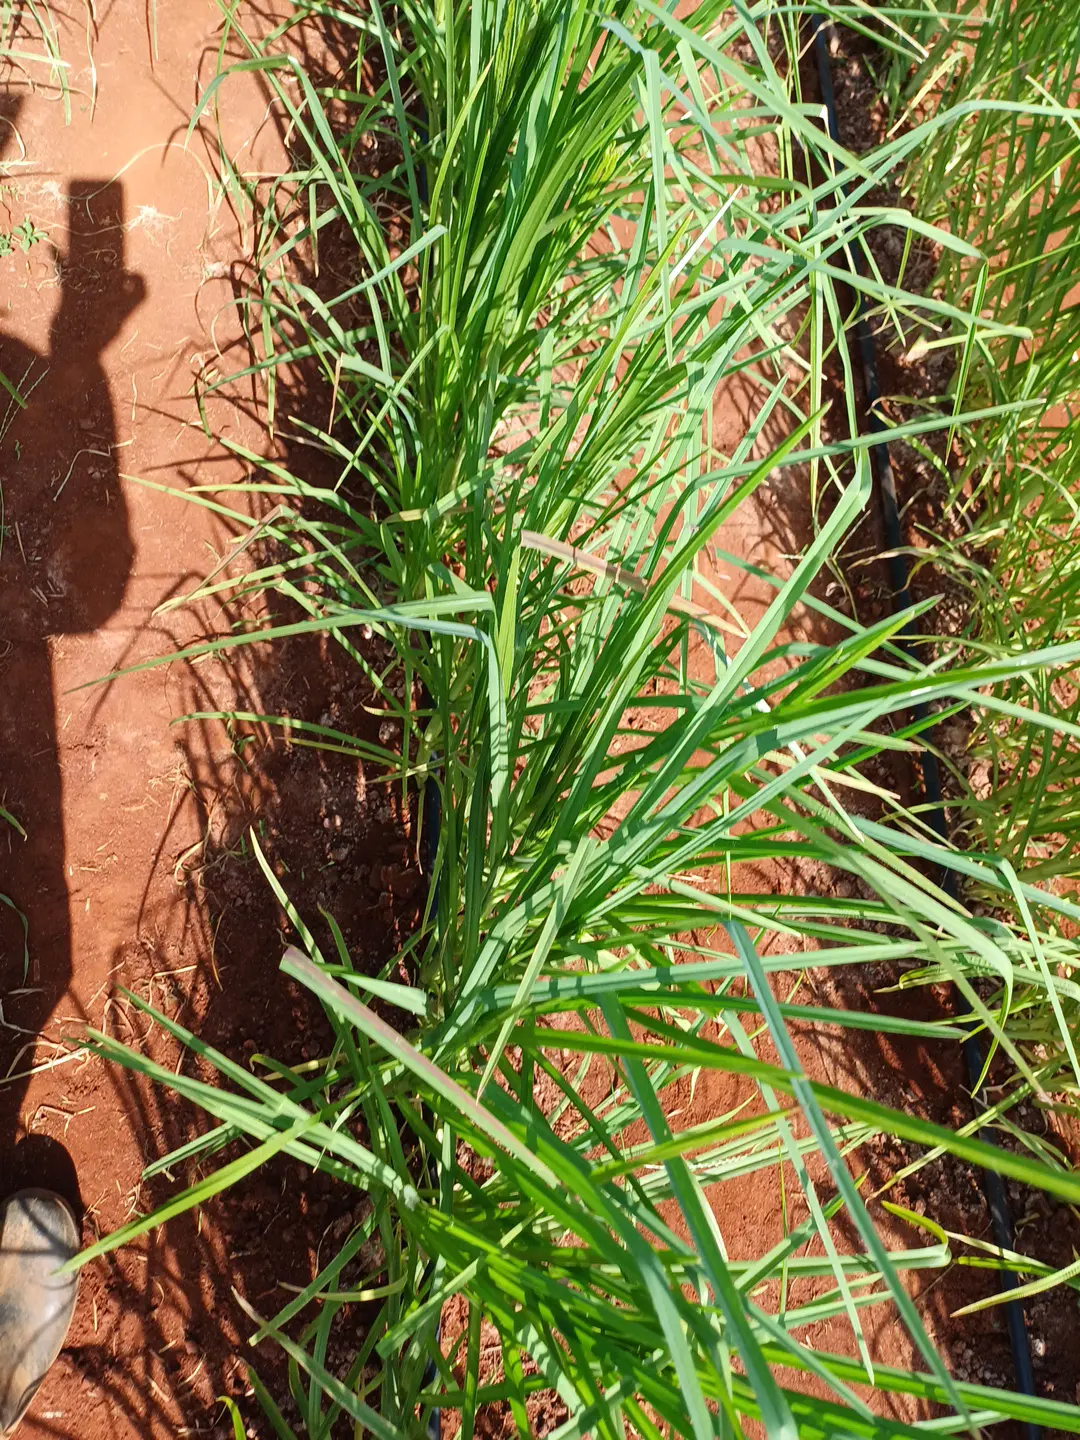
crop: finger millet
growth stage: flowering
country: Kenya
